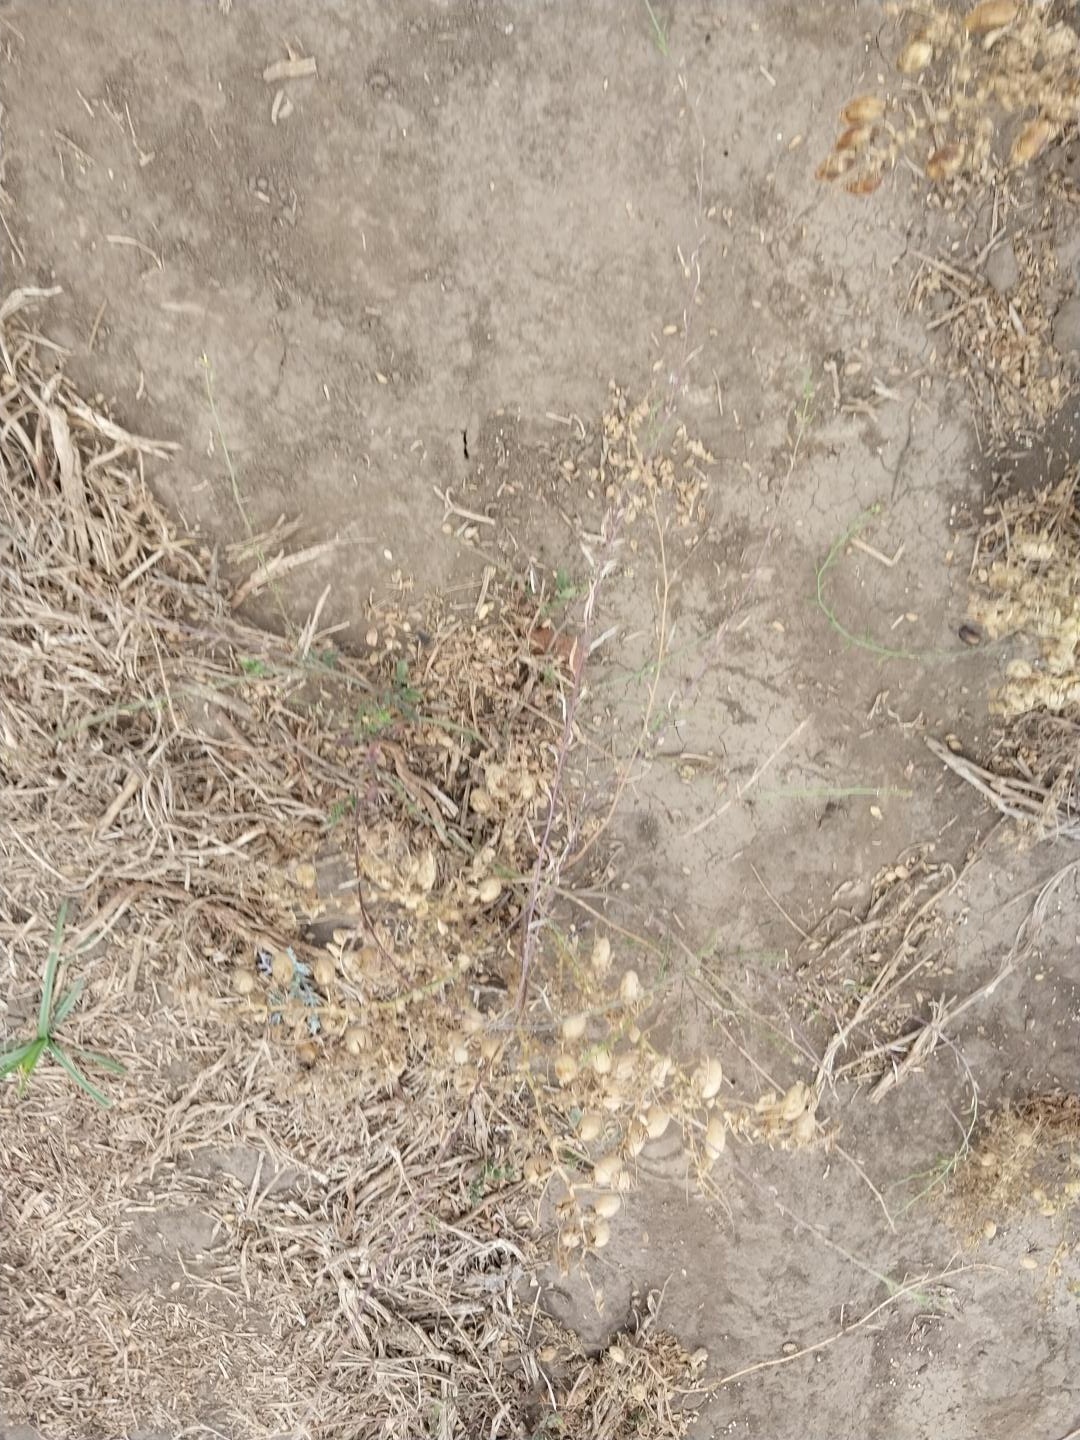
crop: chickpea
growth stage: development pod
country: Tanzania
